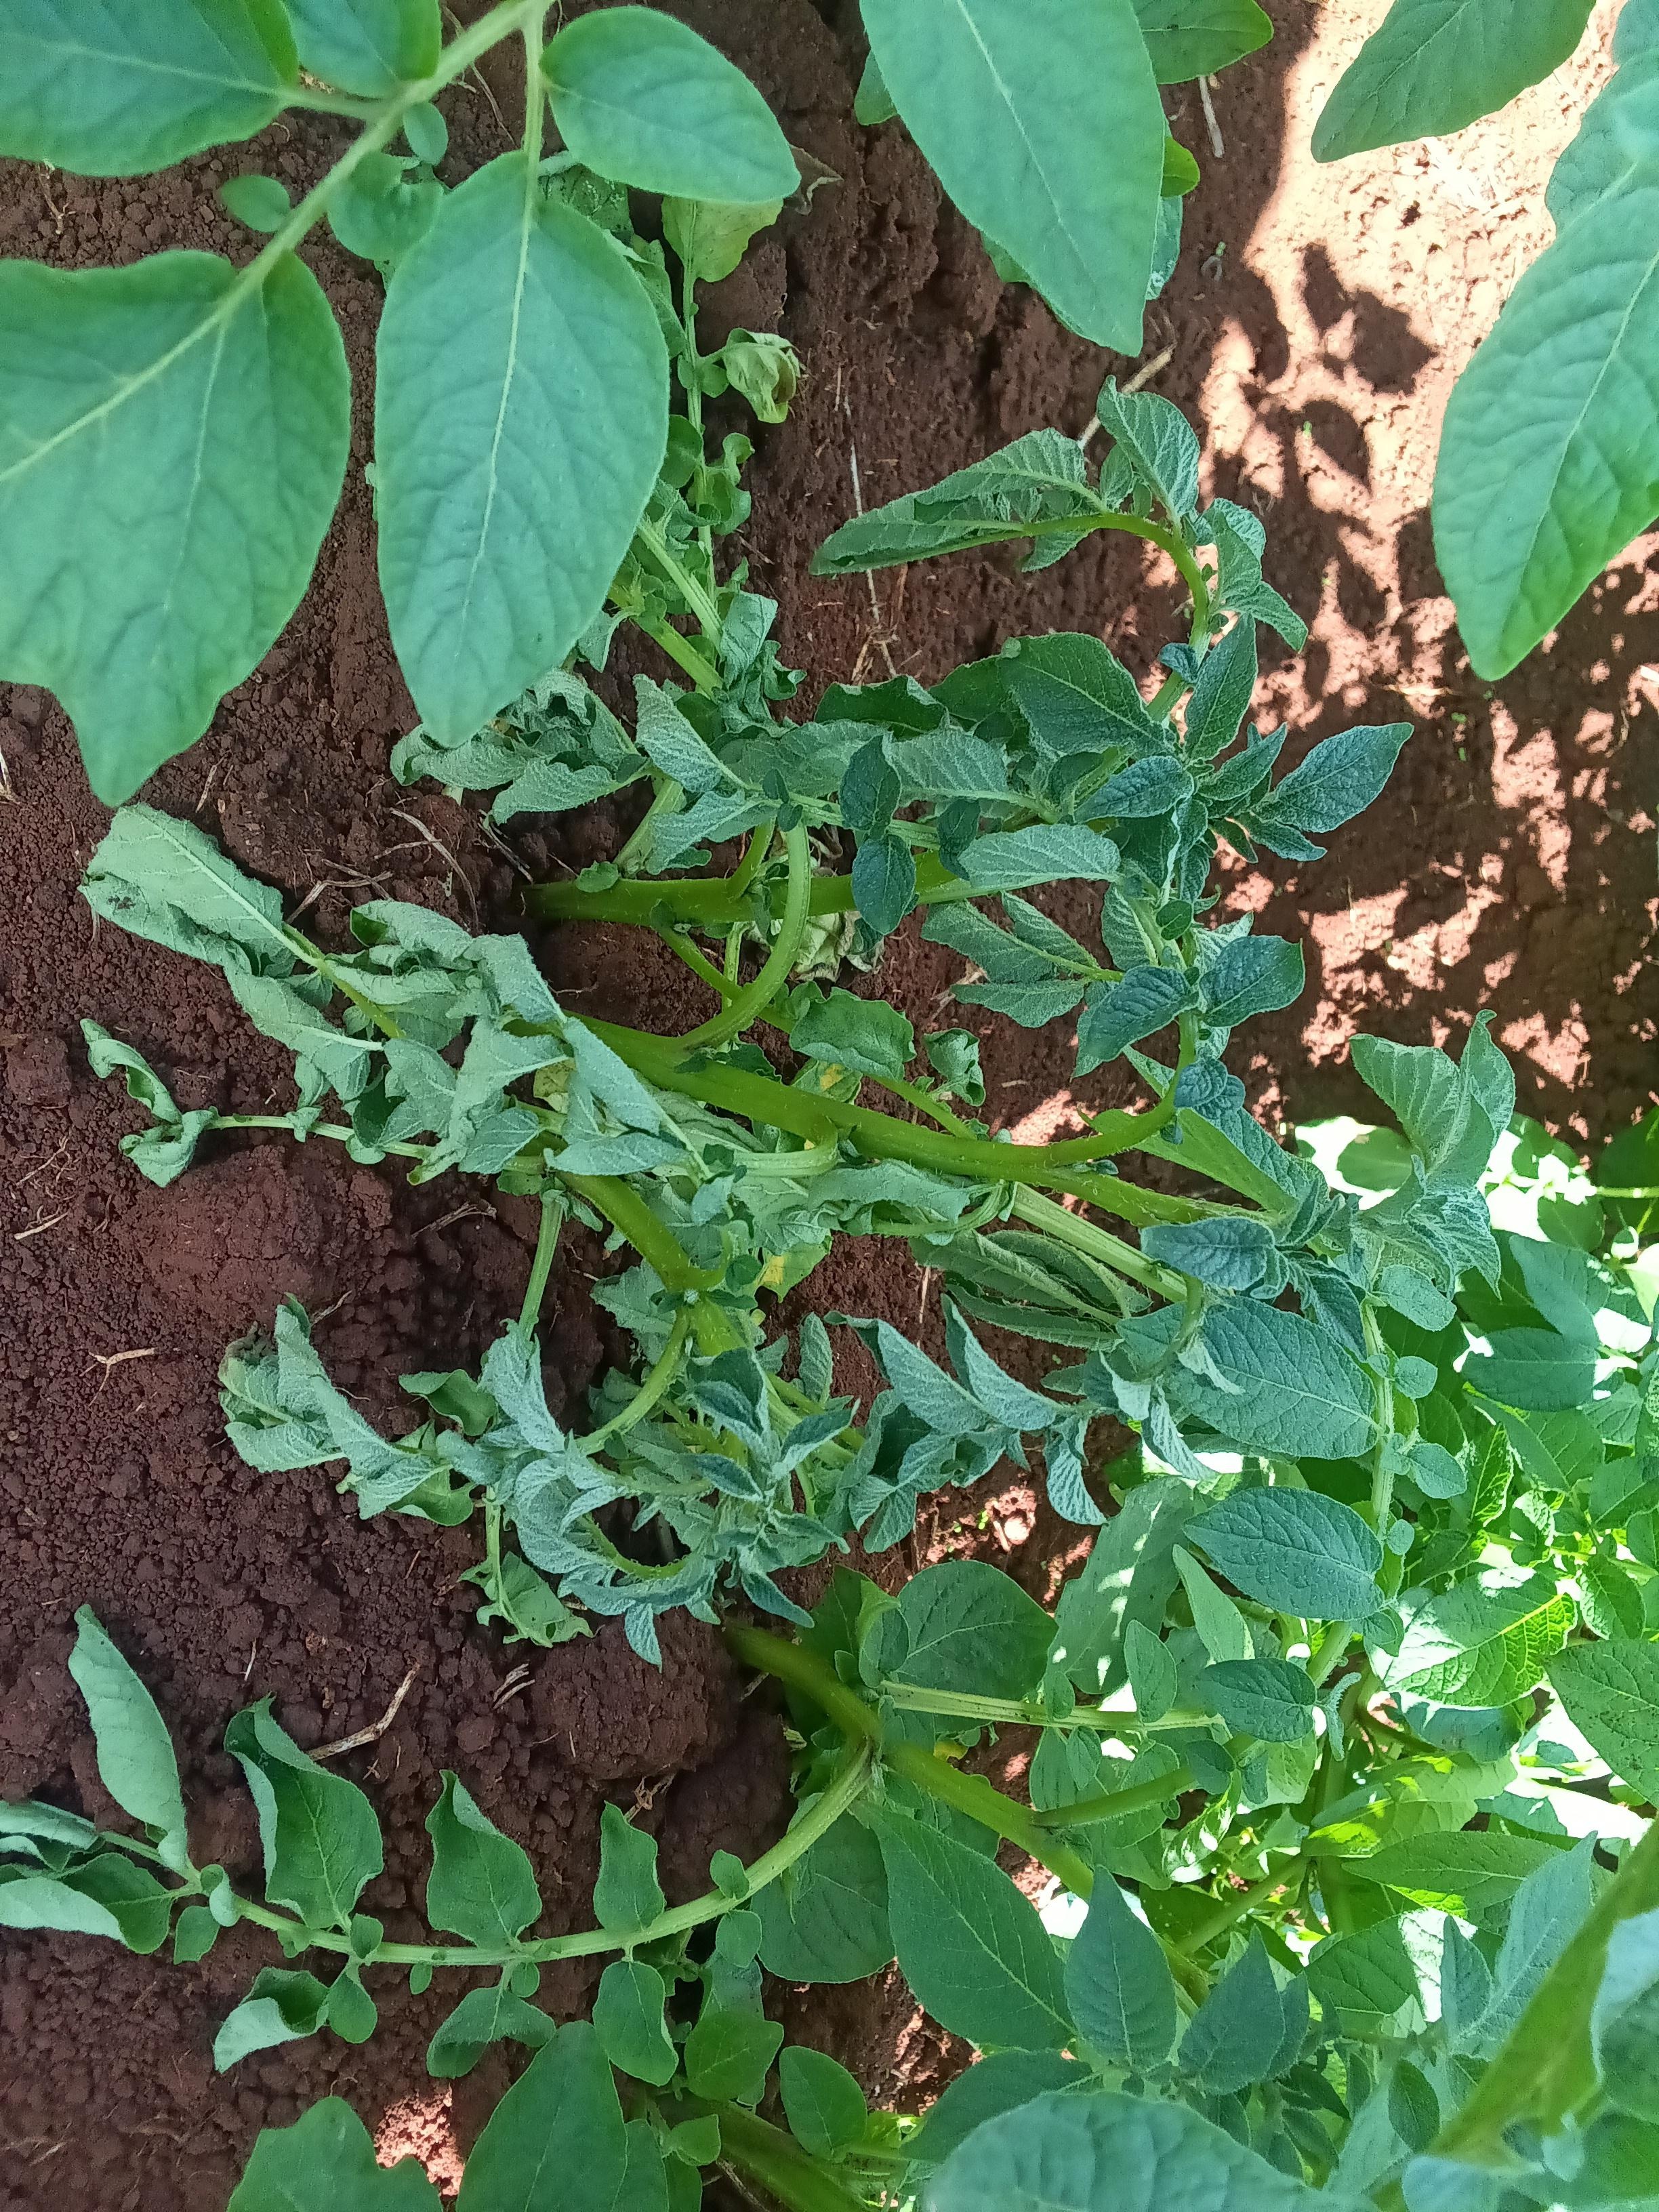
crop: potato
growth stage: vegetative
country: Kenya
